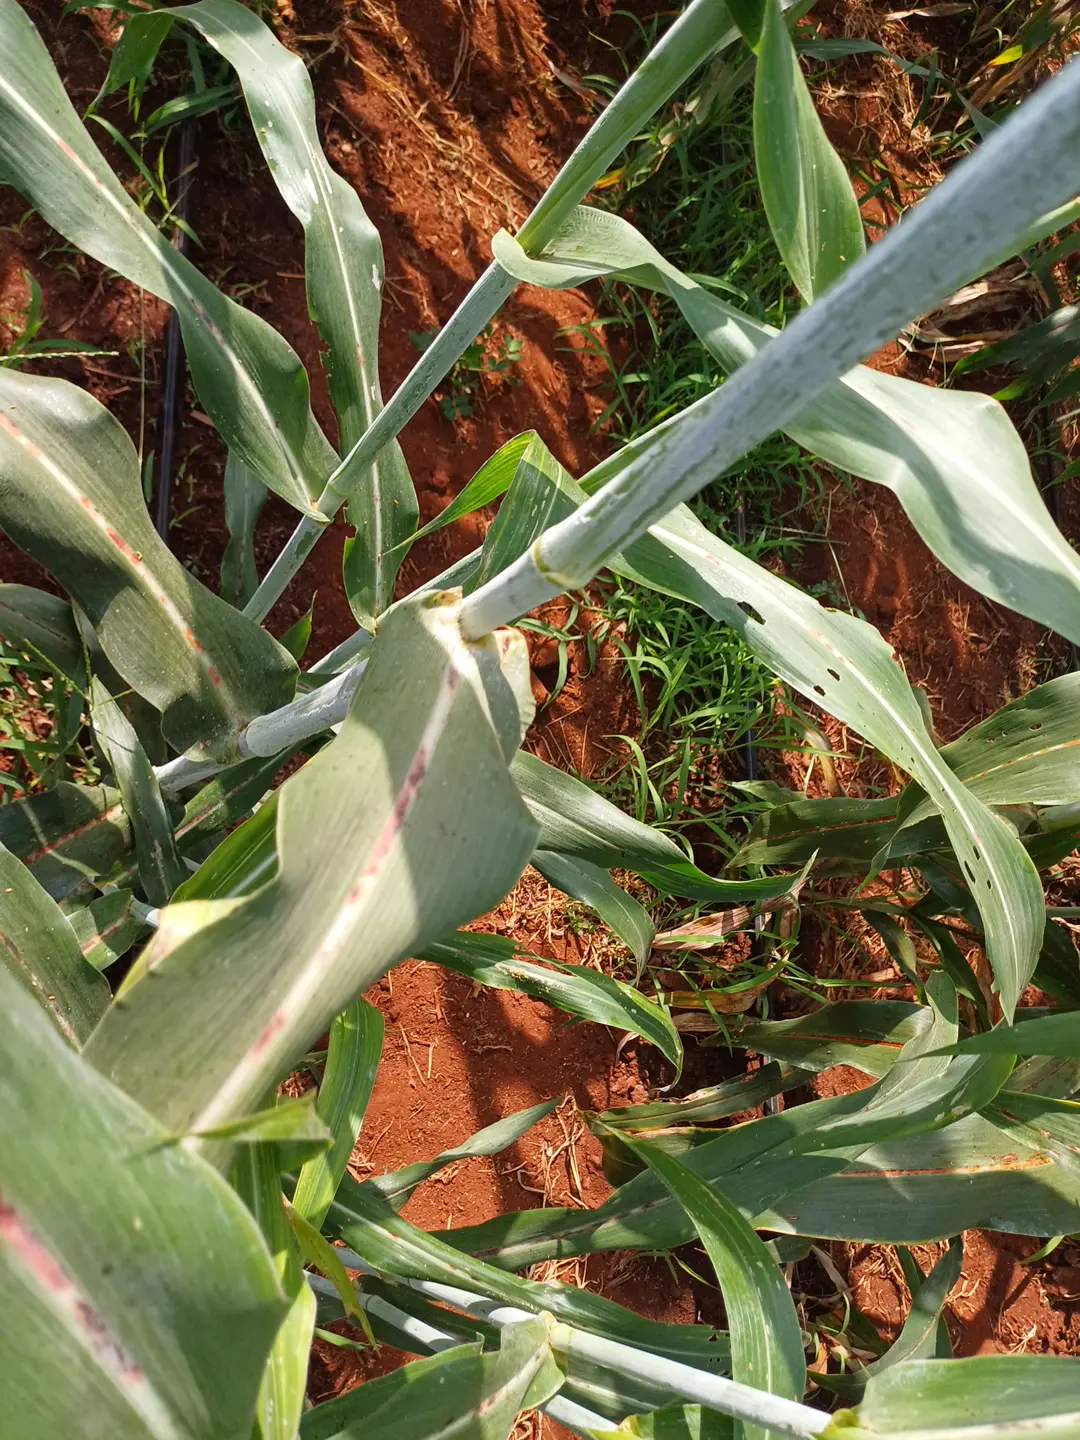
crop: sorghum
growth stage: filling grain
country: Kenya
